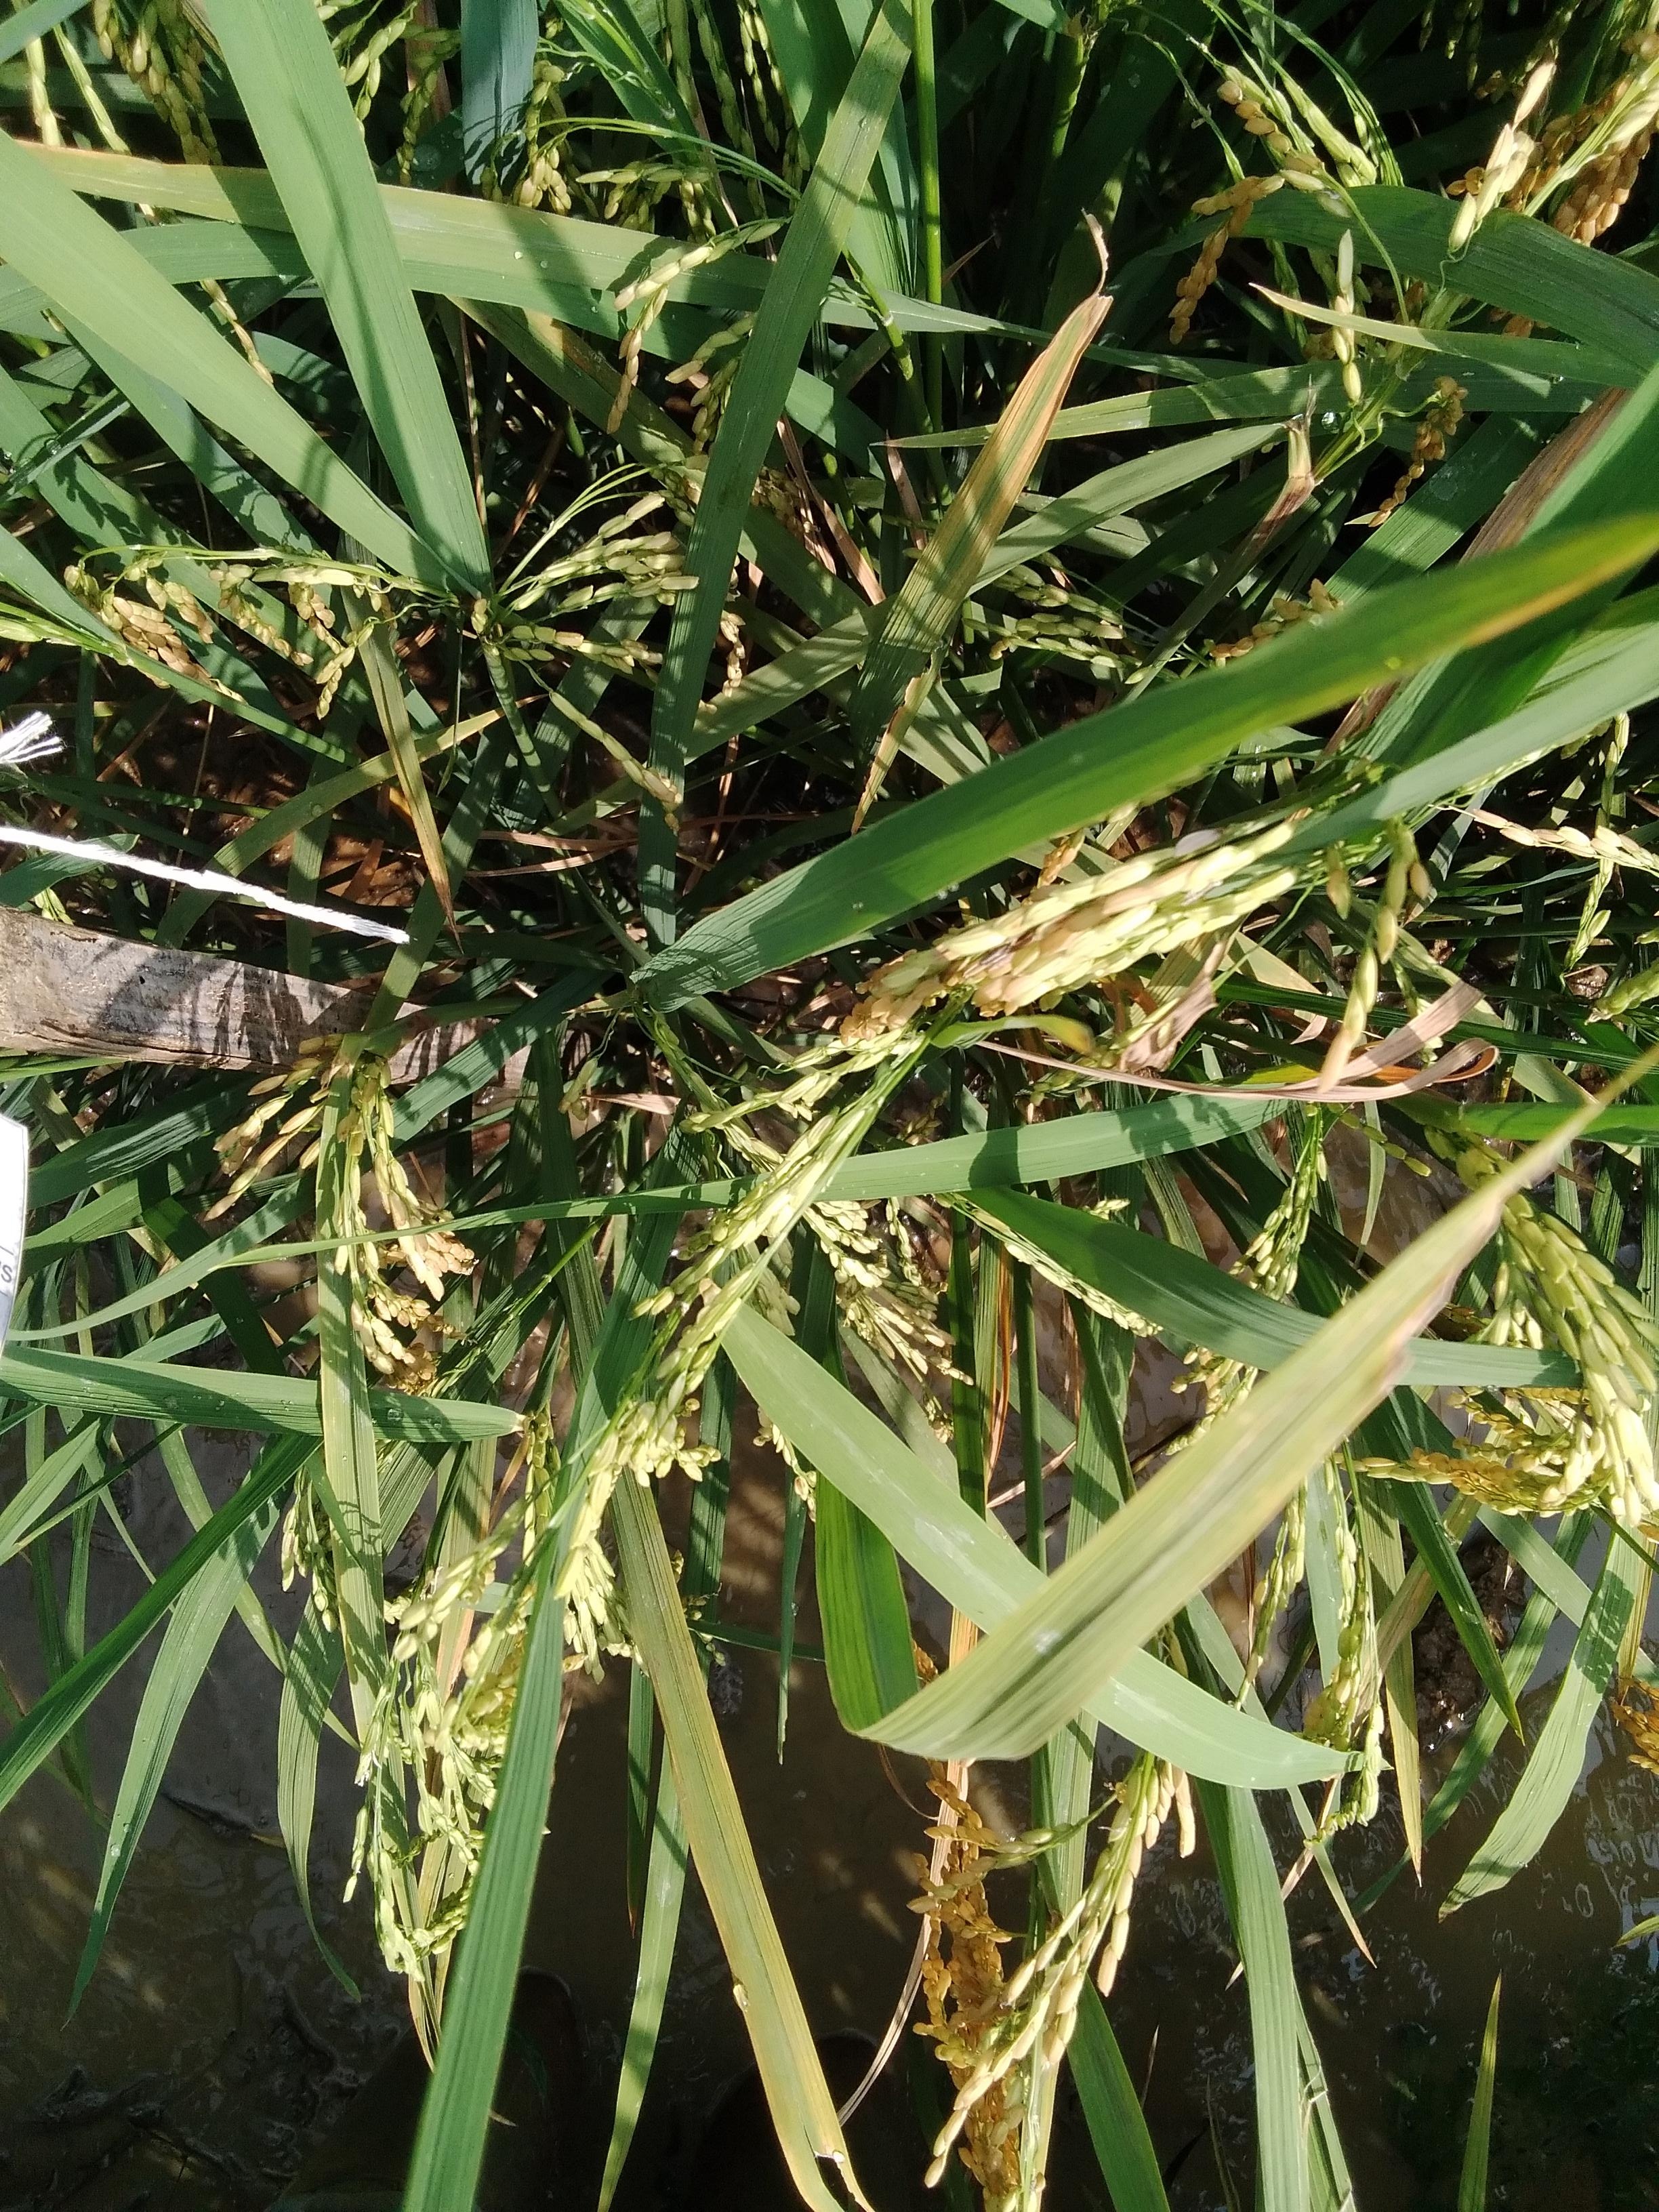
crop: rice
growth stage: ripening
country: Nigeria
